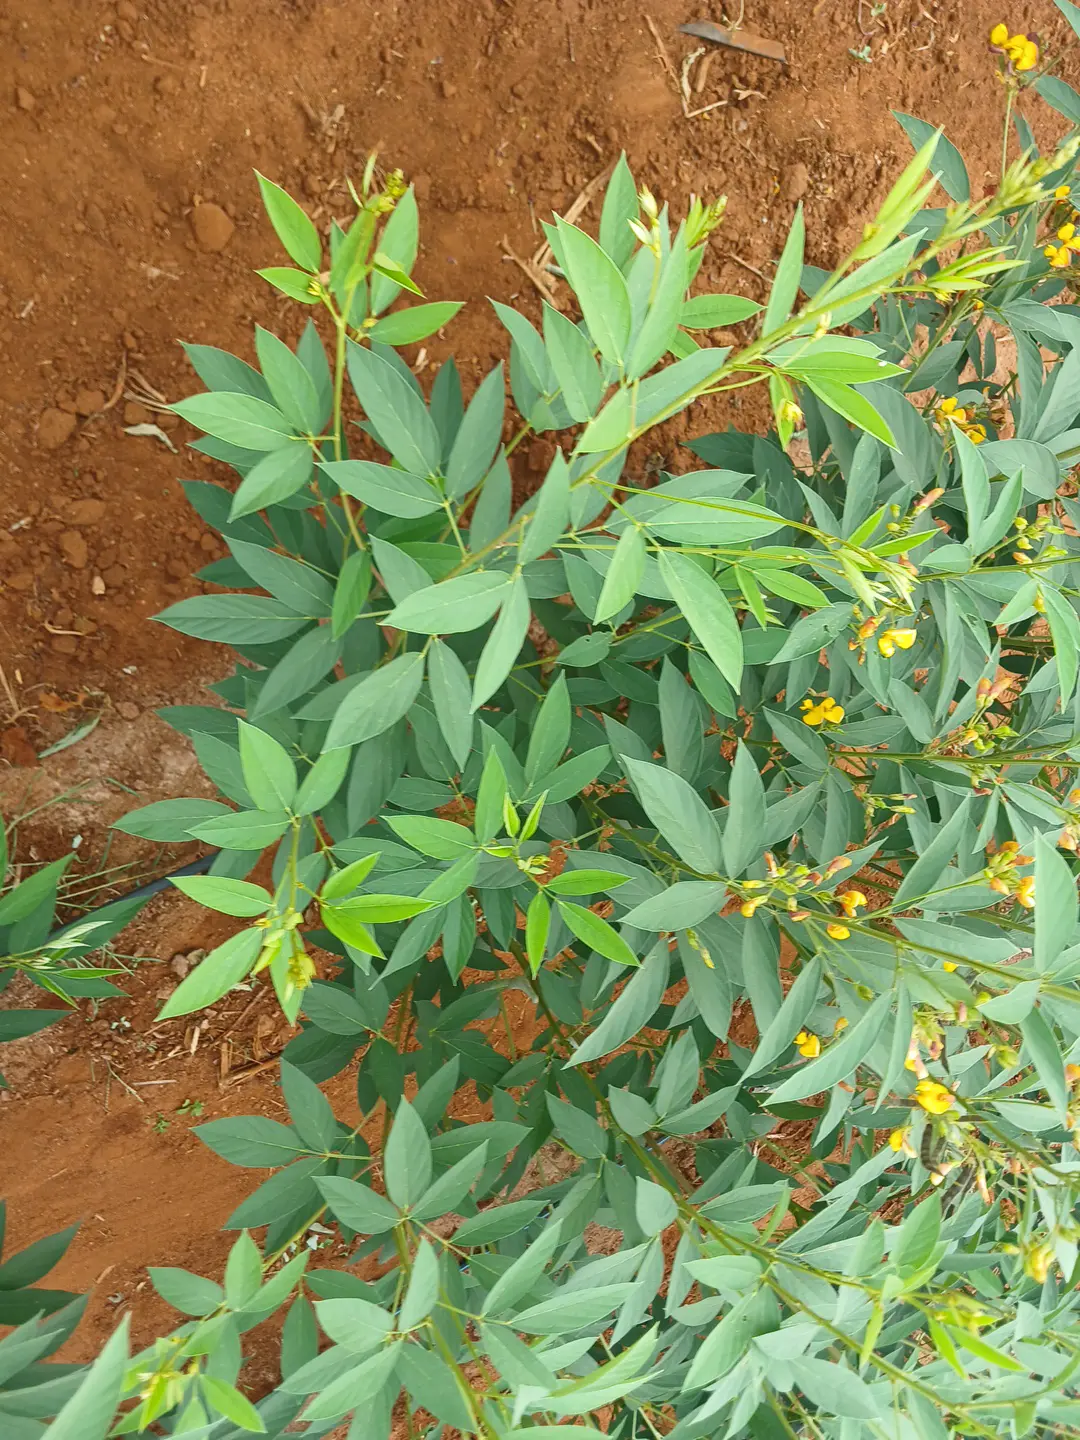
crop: pigeonpea
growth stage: flowering
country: Kenya
